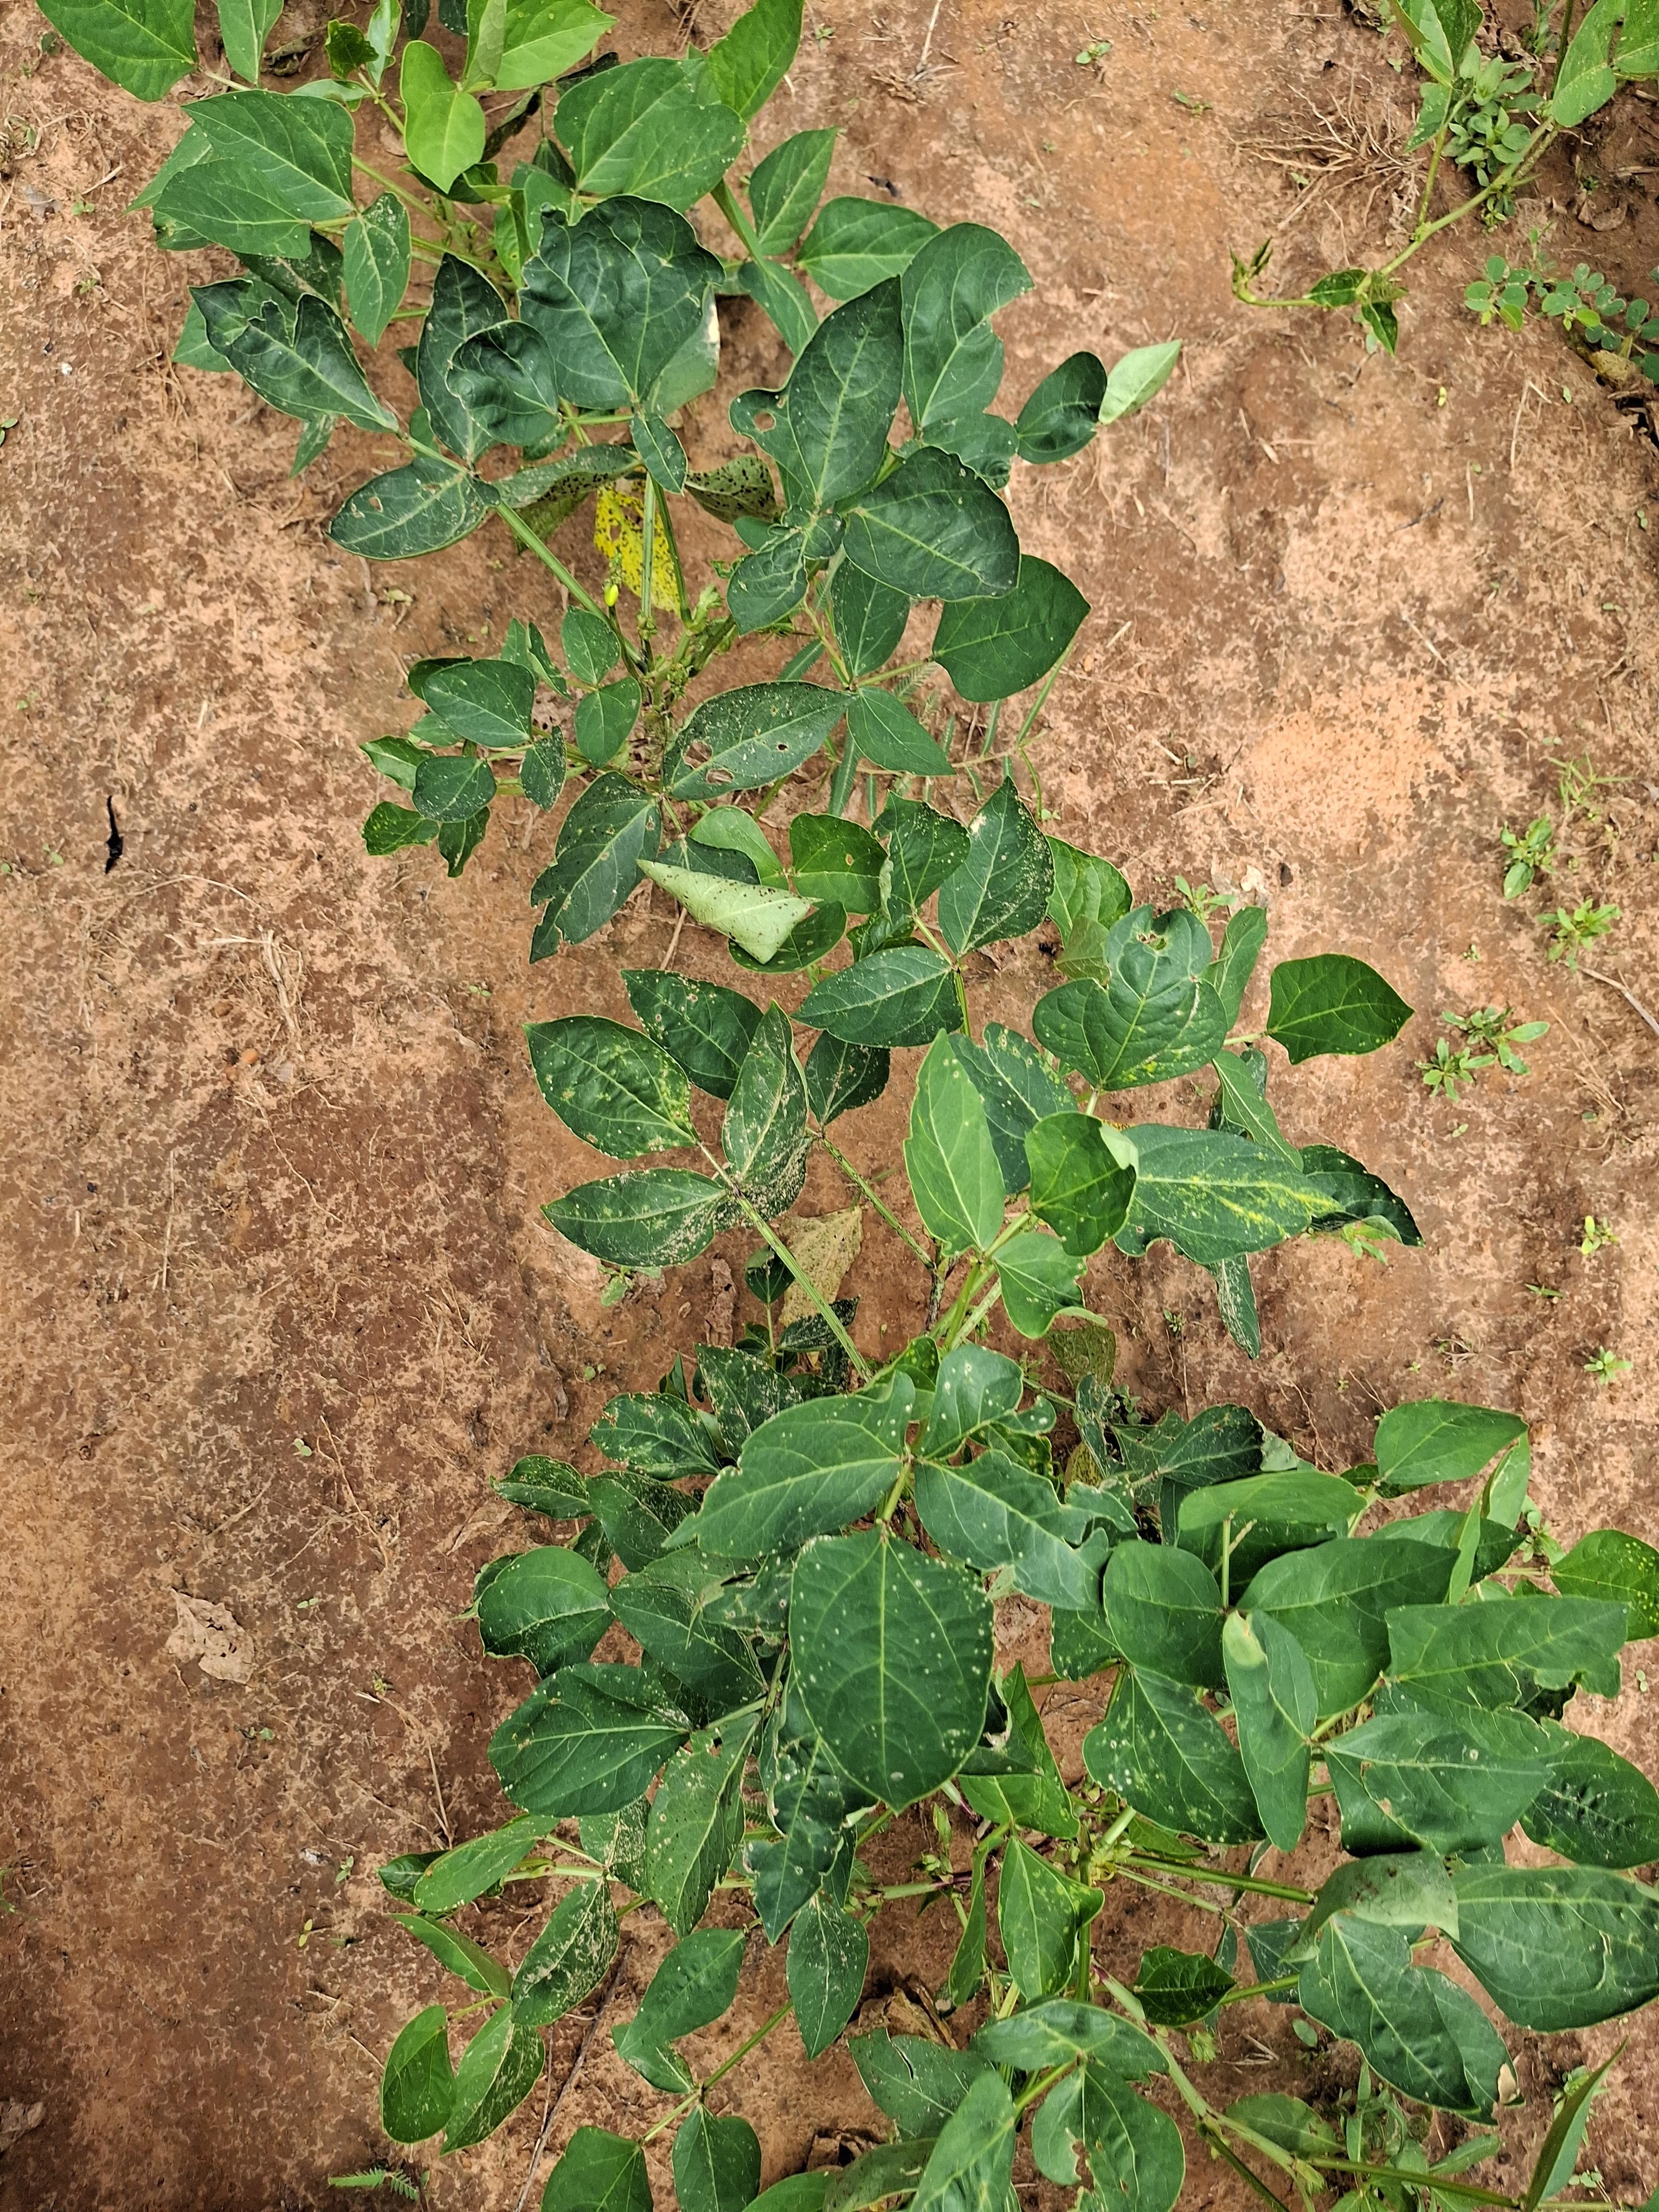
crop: cowpea
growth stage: flowering
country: Nigeria
